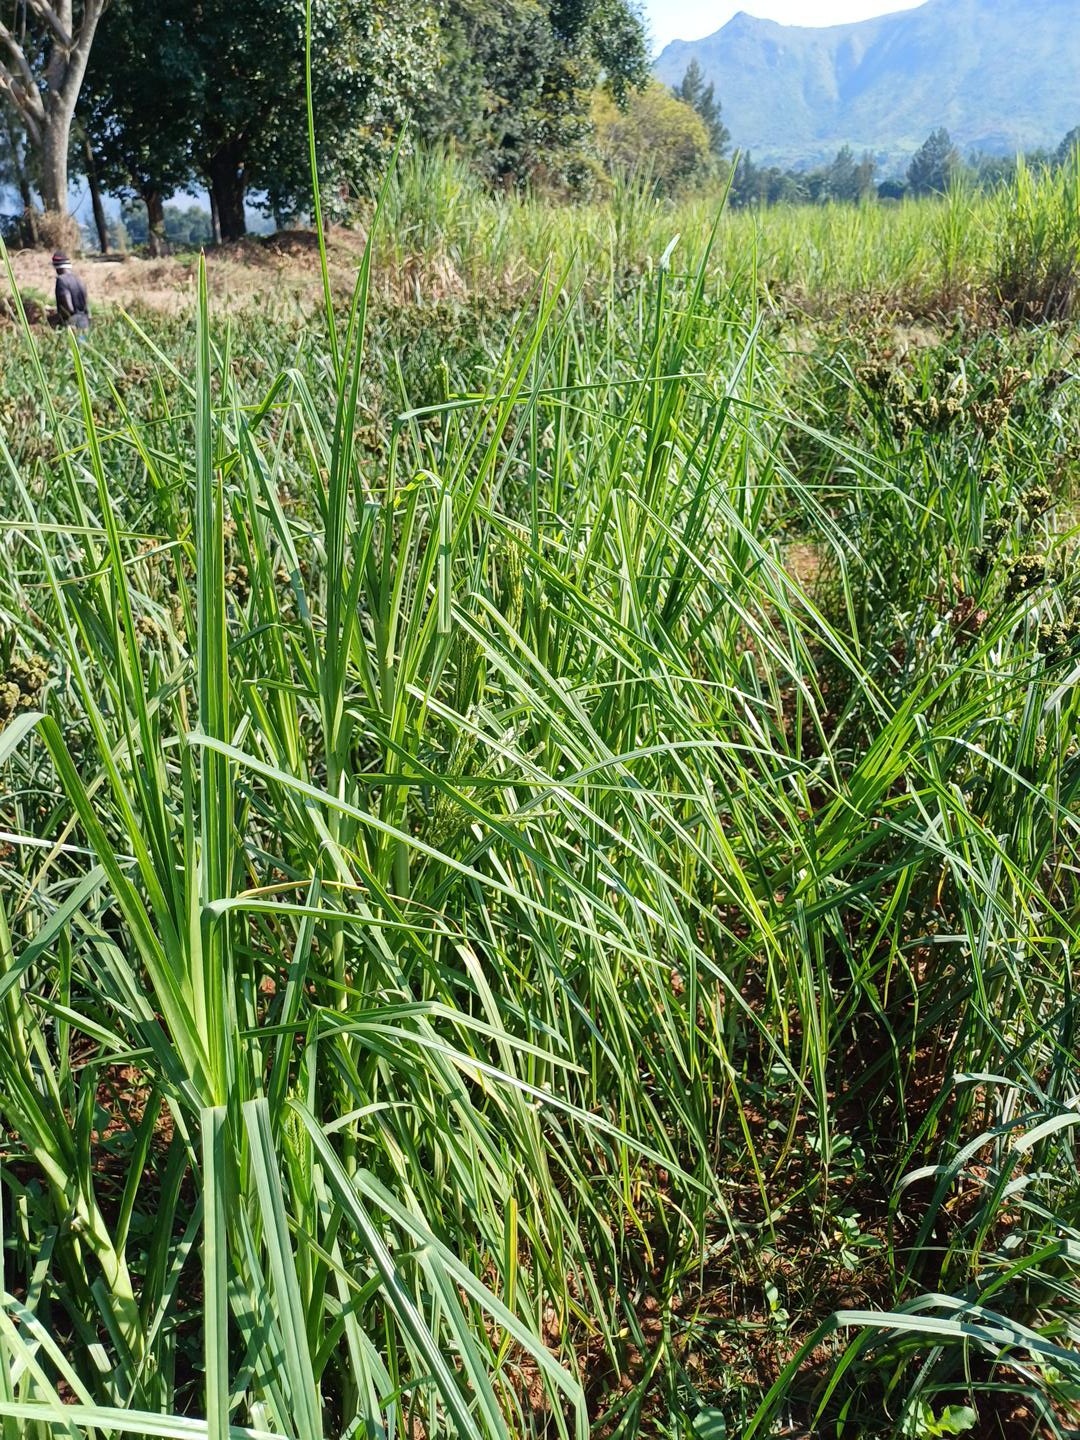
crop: finger millet
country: Kenya
